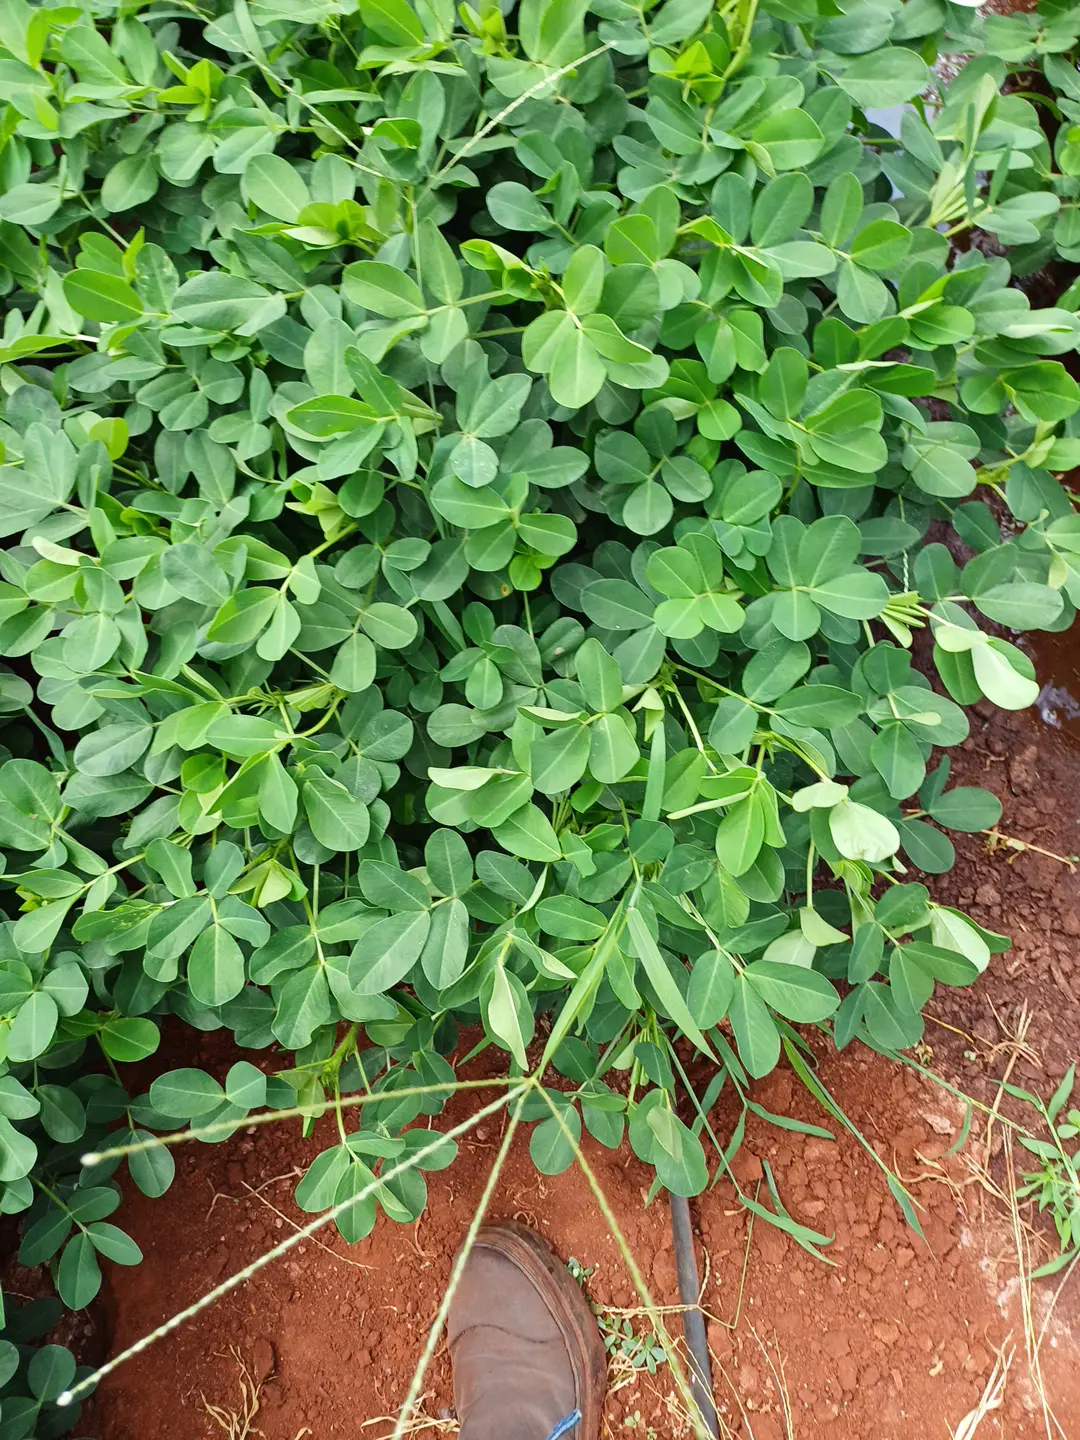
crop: groundnut
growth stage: flowering
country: Kenya
